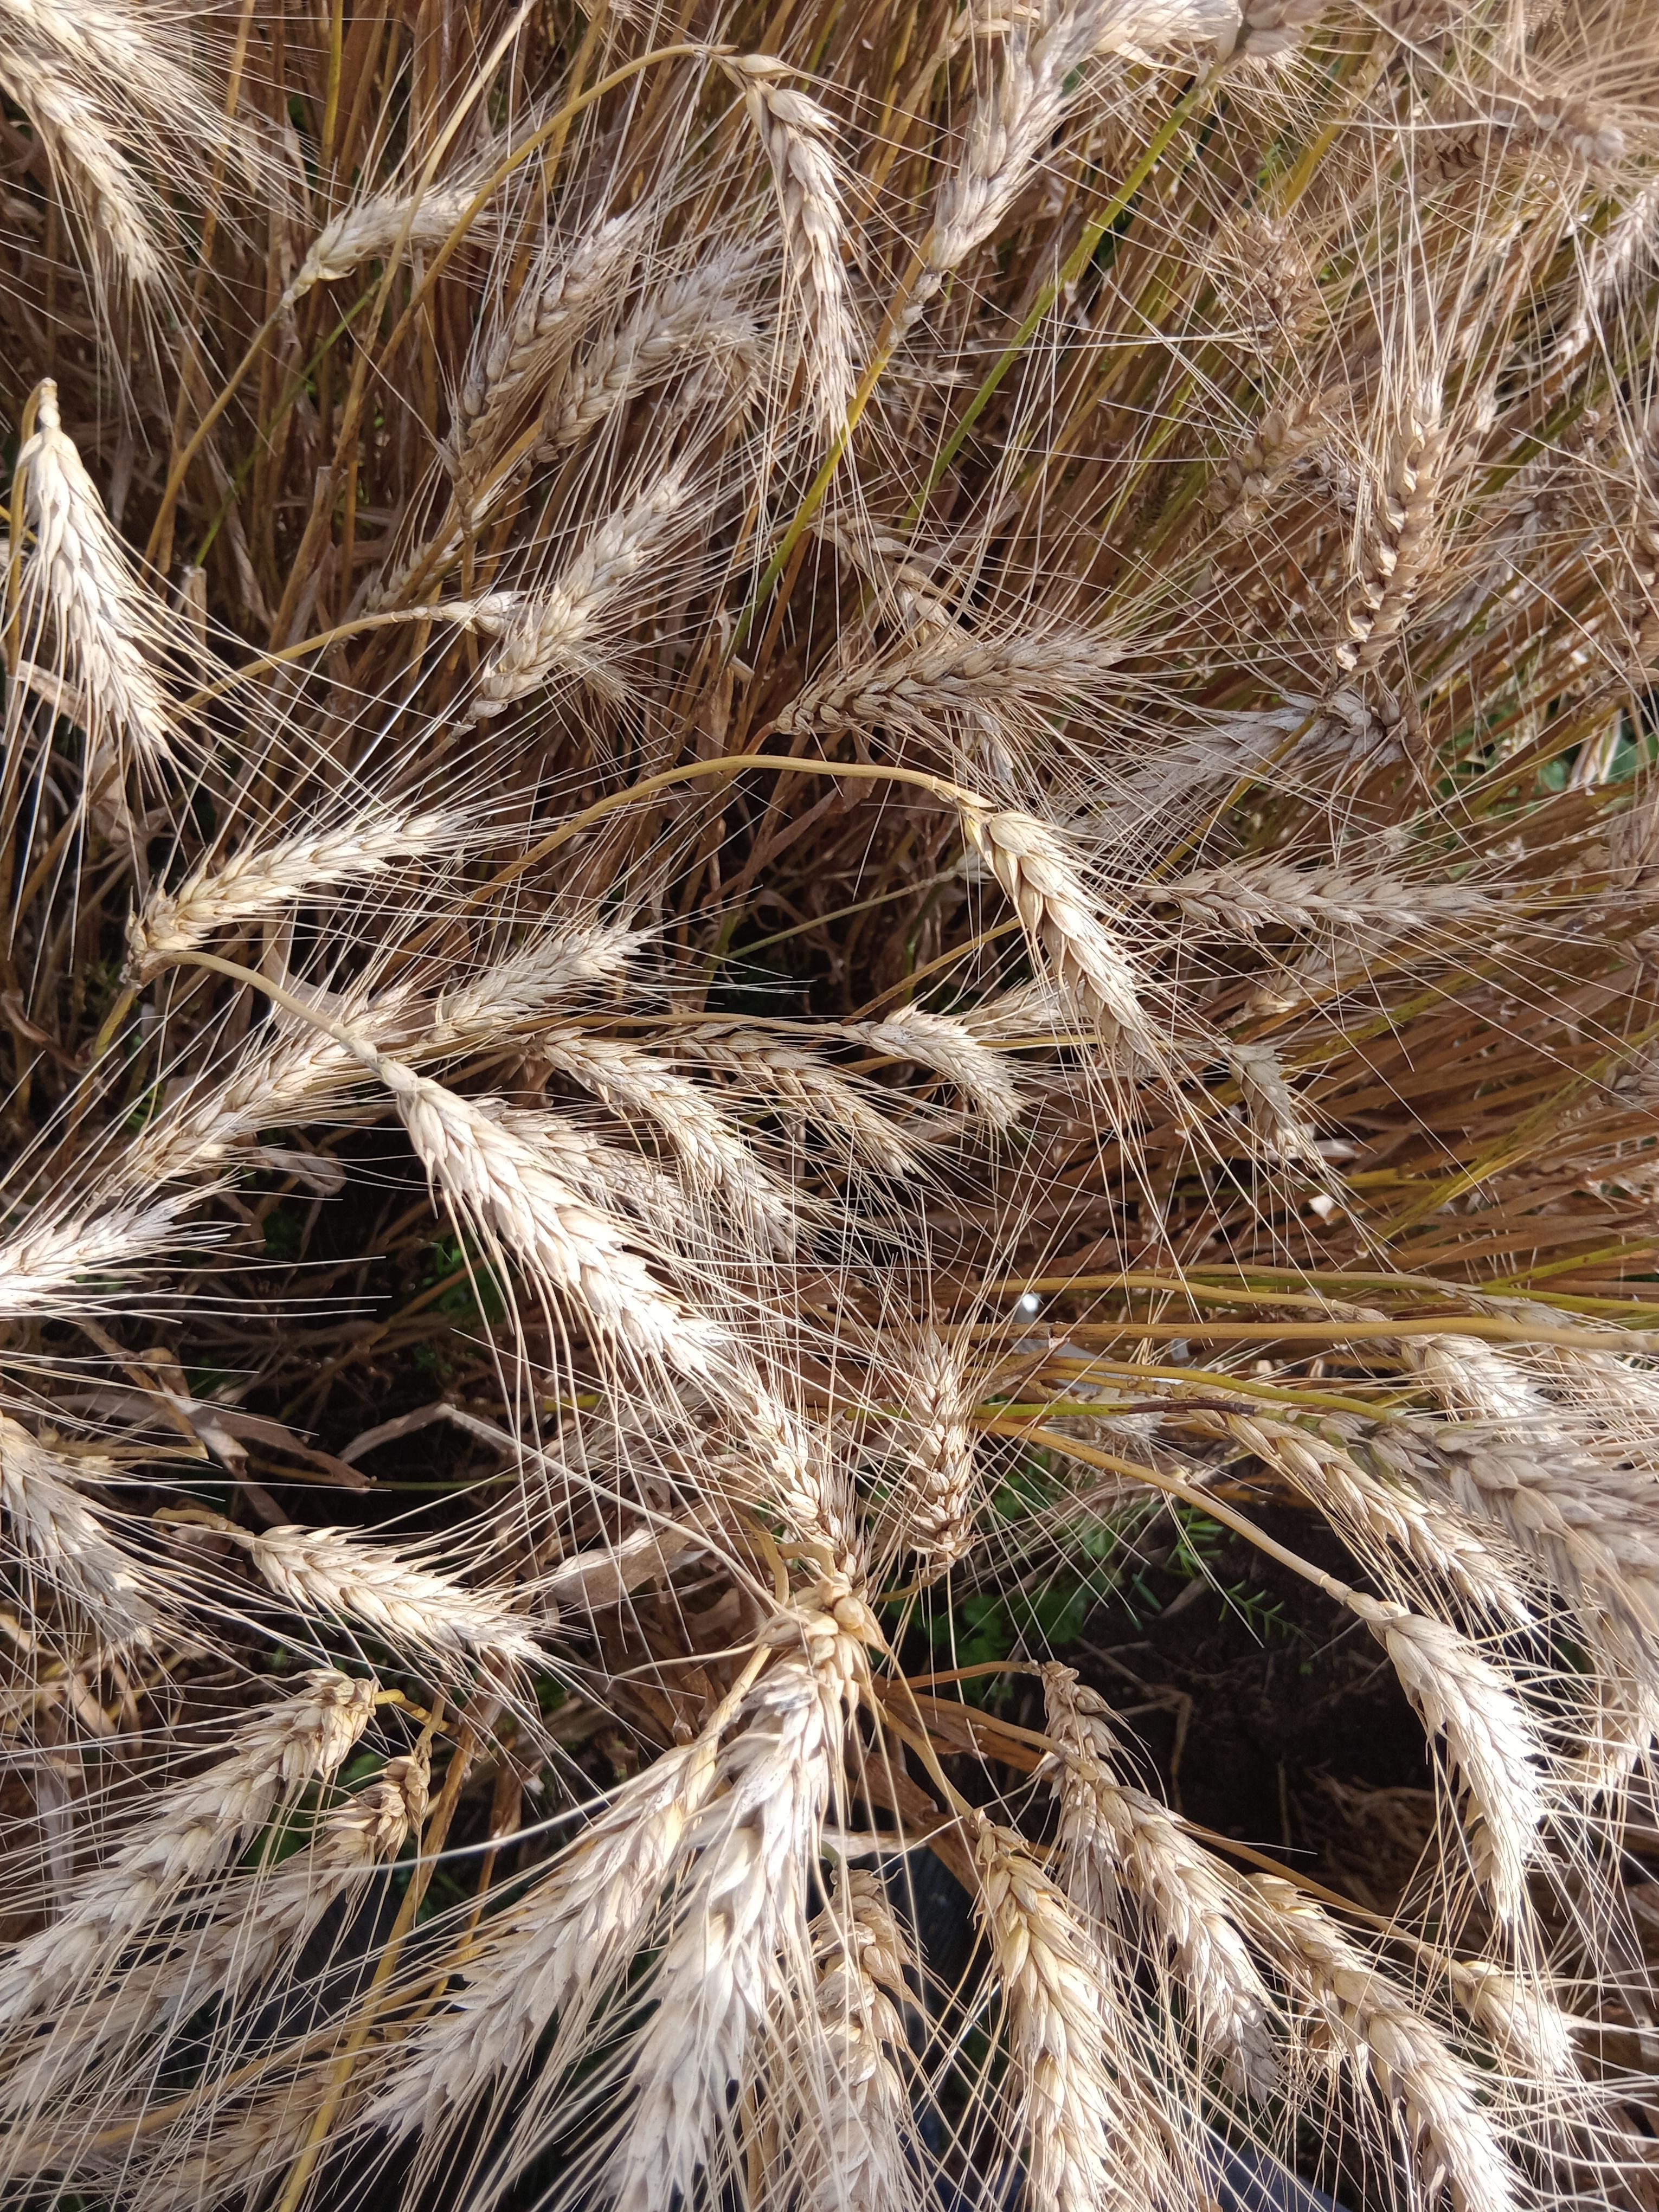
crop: wheat
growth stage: maturity
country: Kenya
